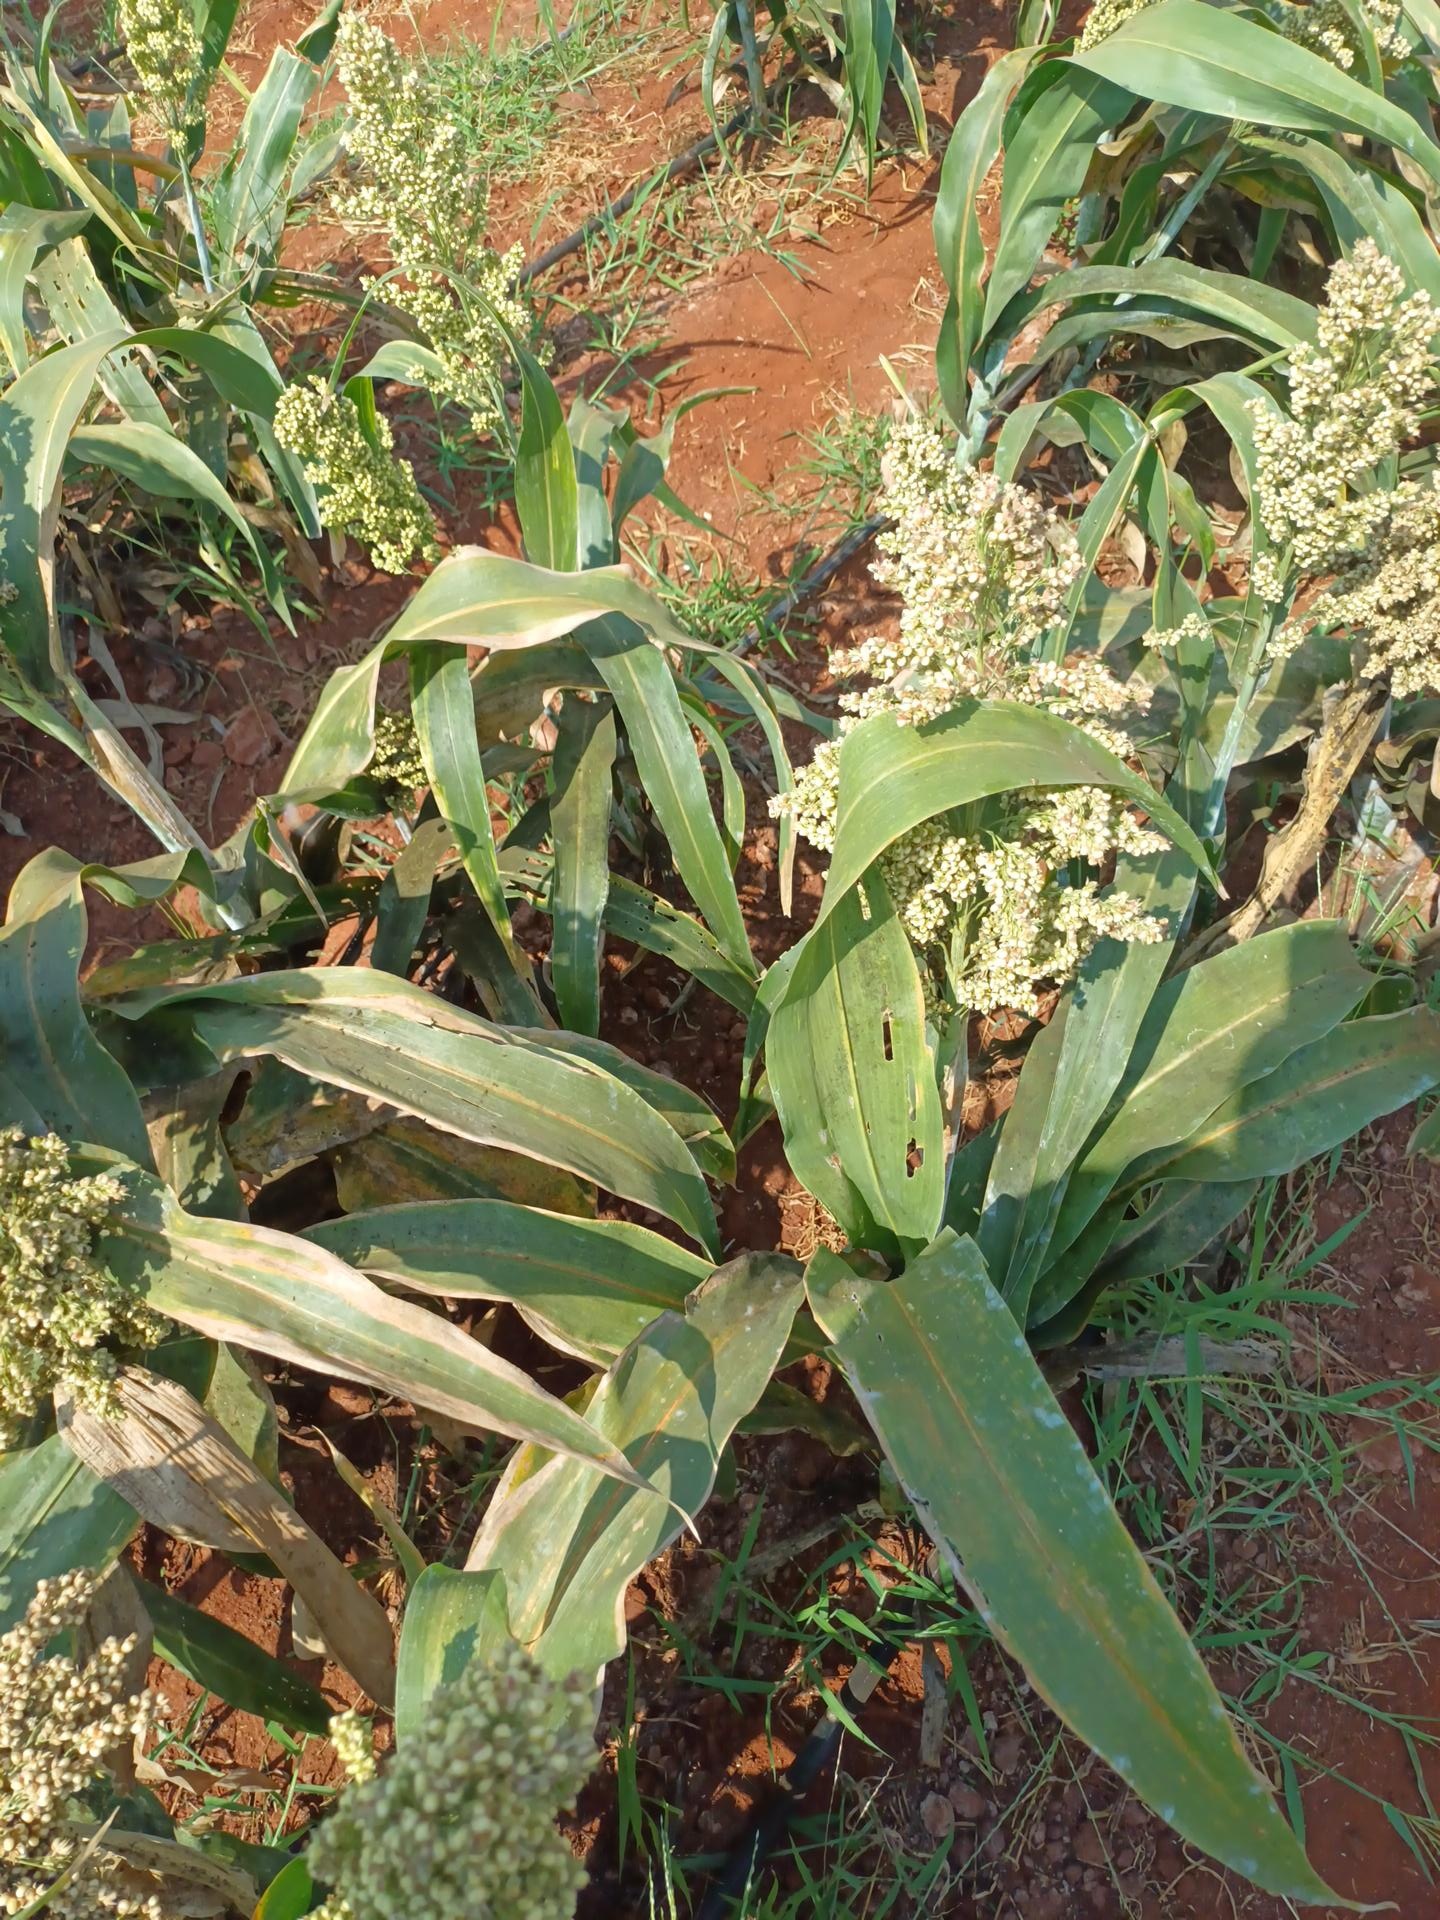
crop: sorghum
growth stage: maturity
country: Kenya
